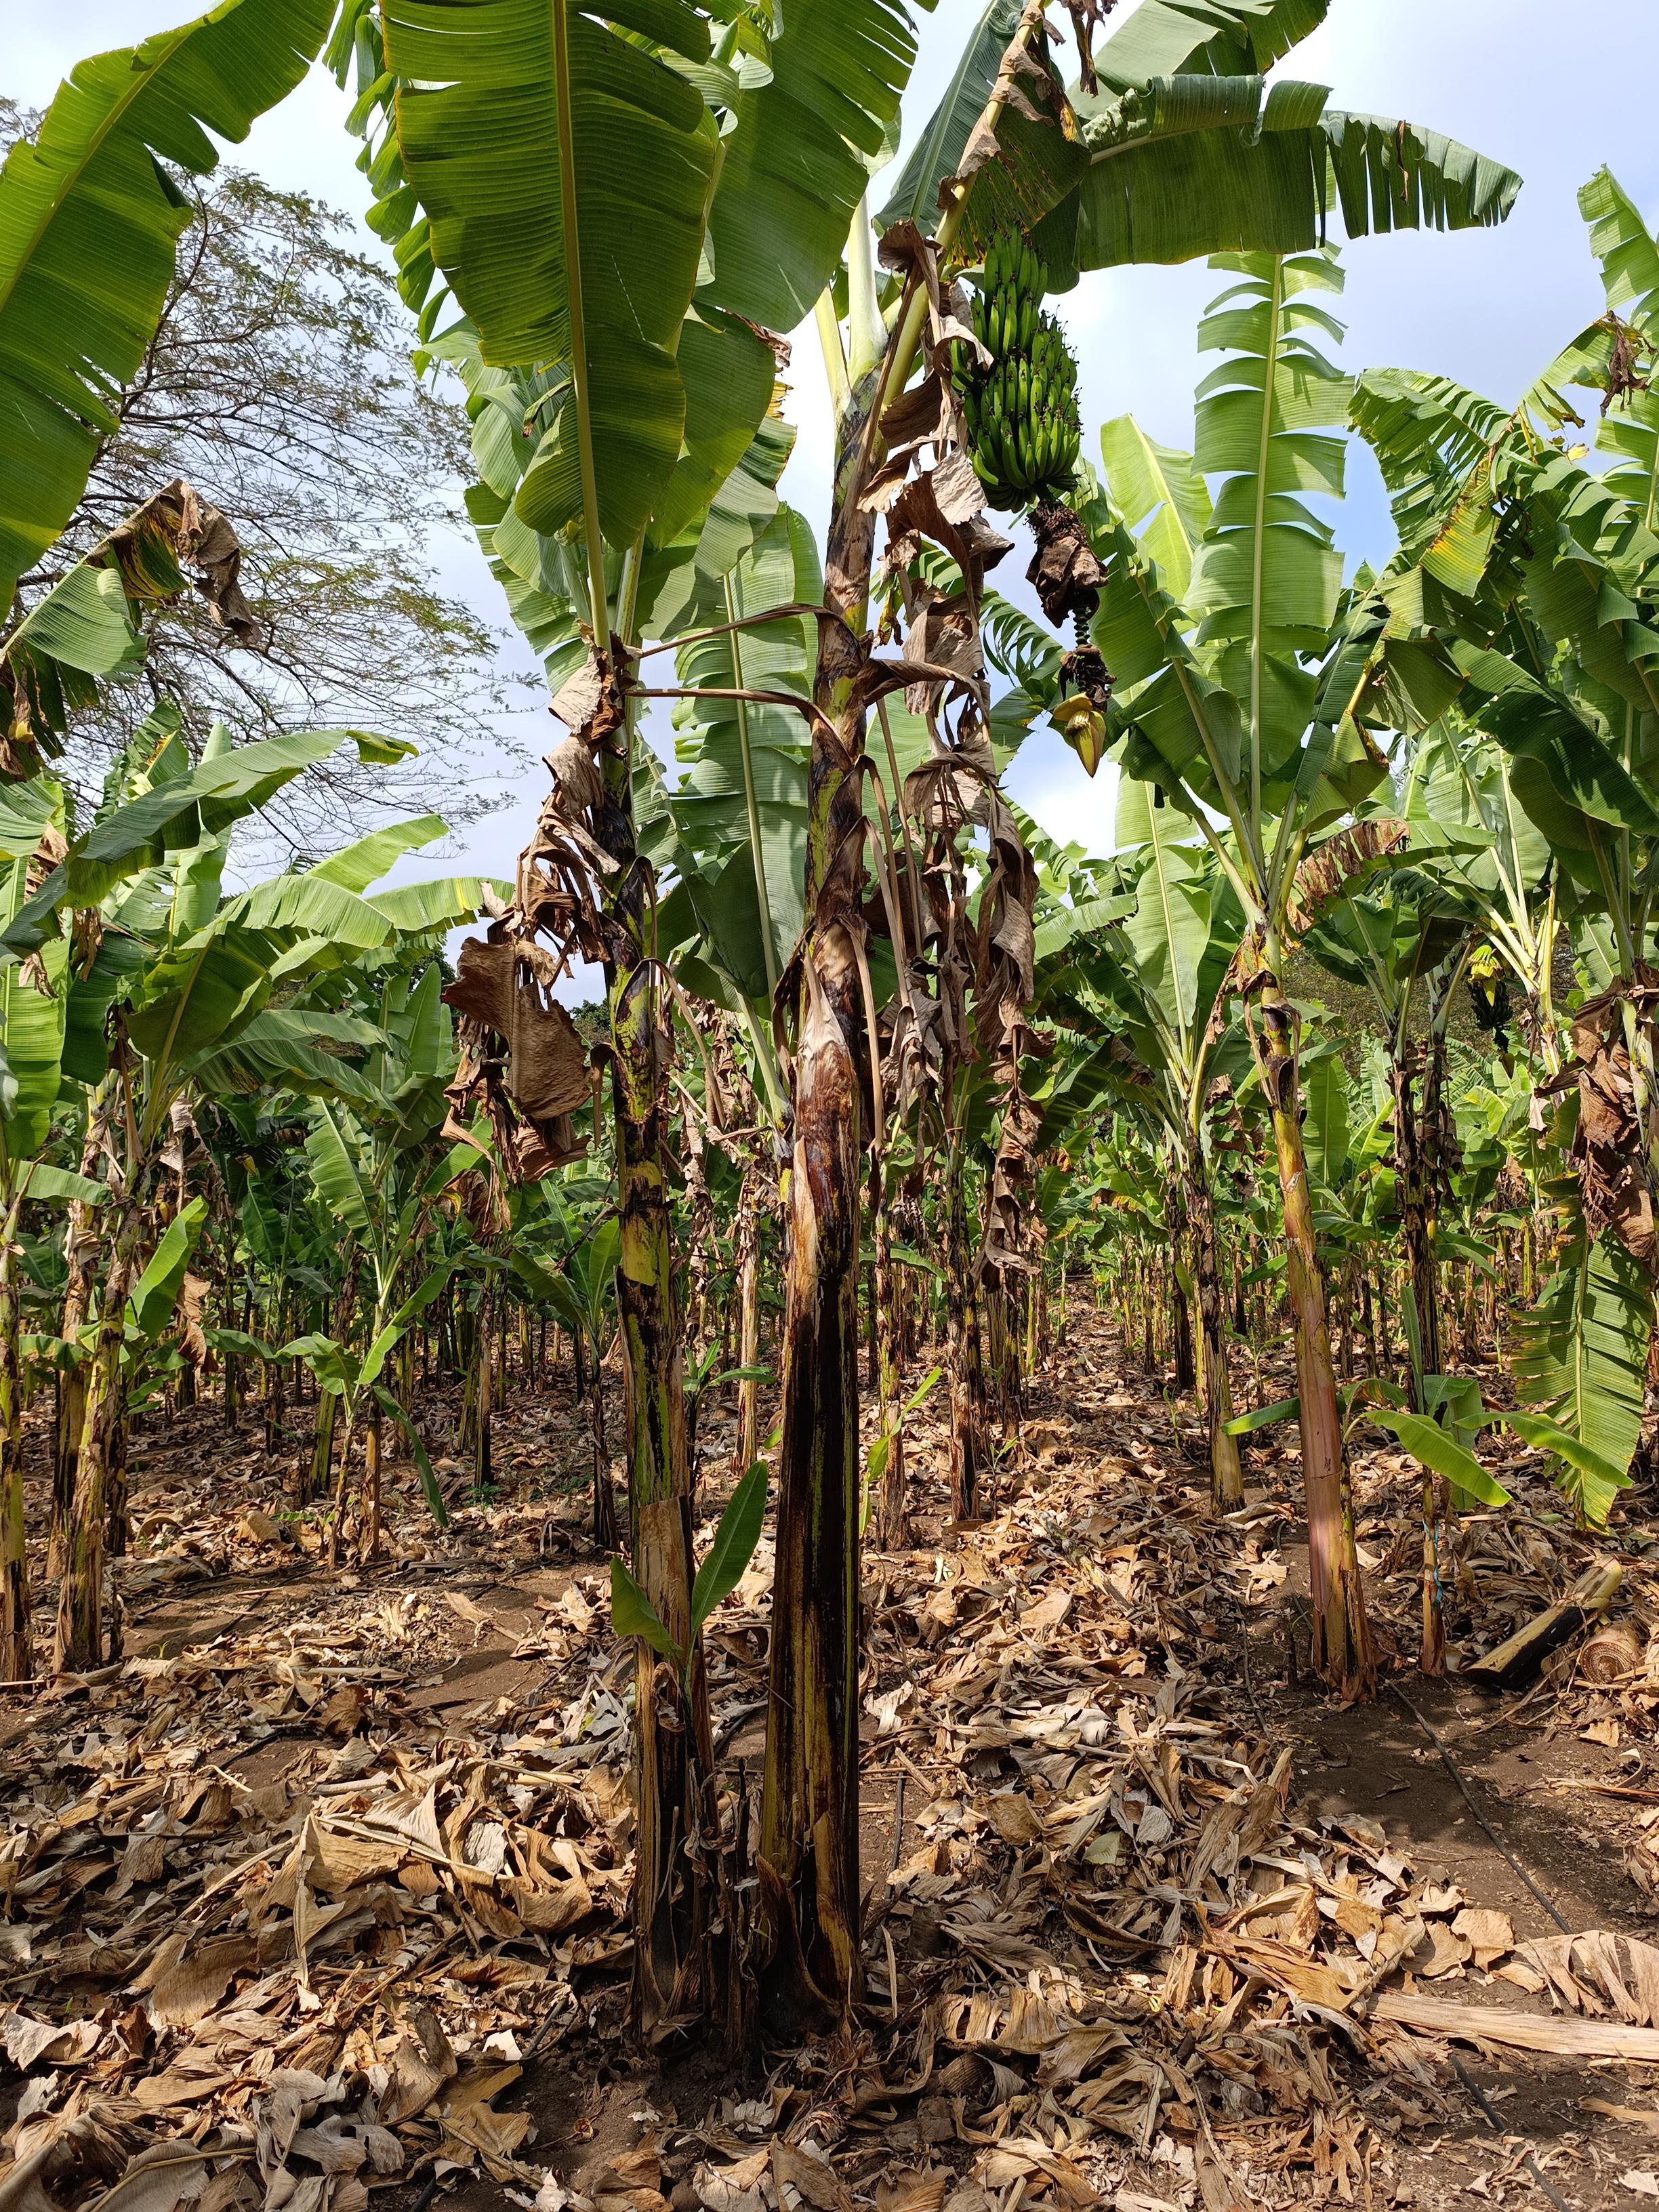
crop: banana
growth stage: vegetative
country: Tanzania
